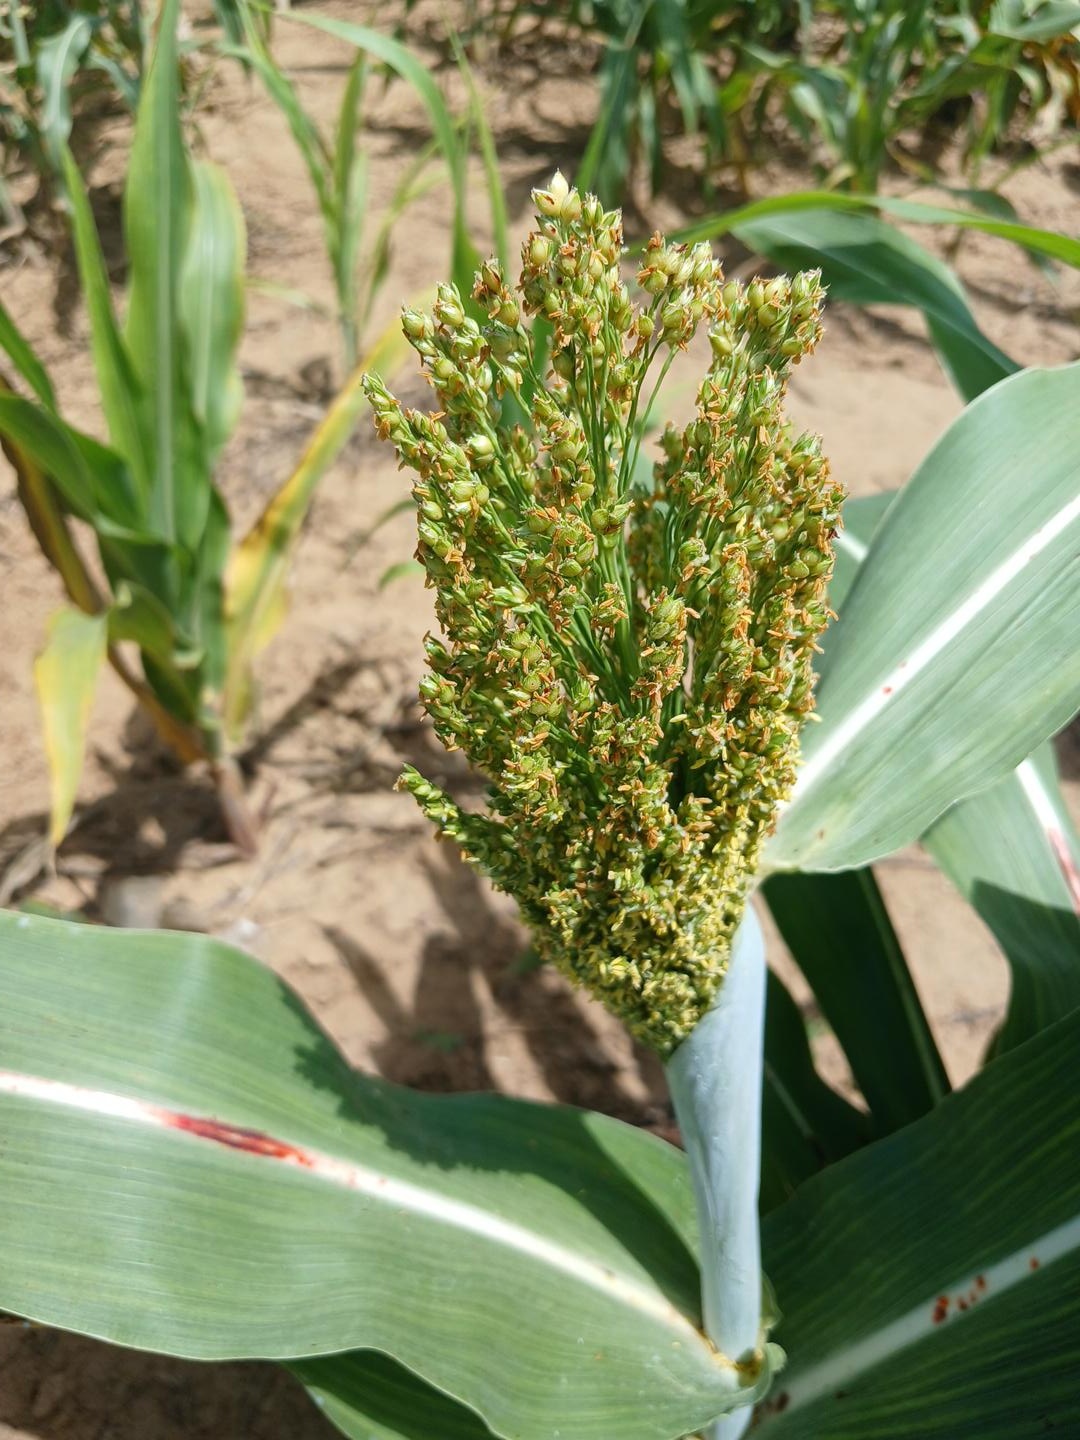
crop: sorghum
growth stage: filling grain
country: Senegal
